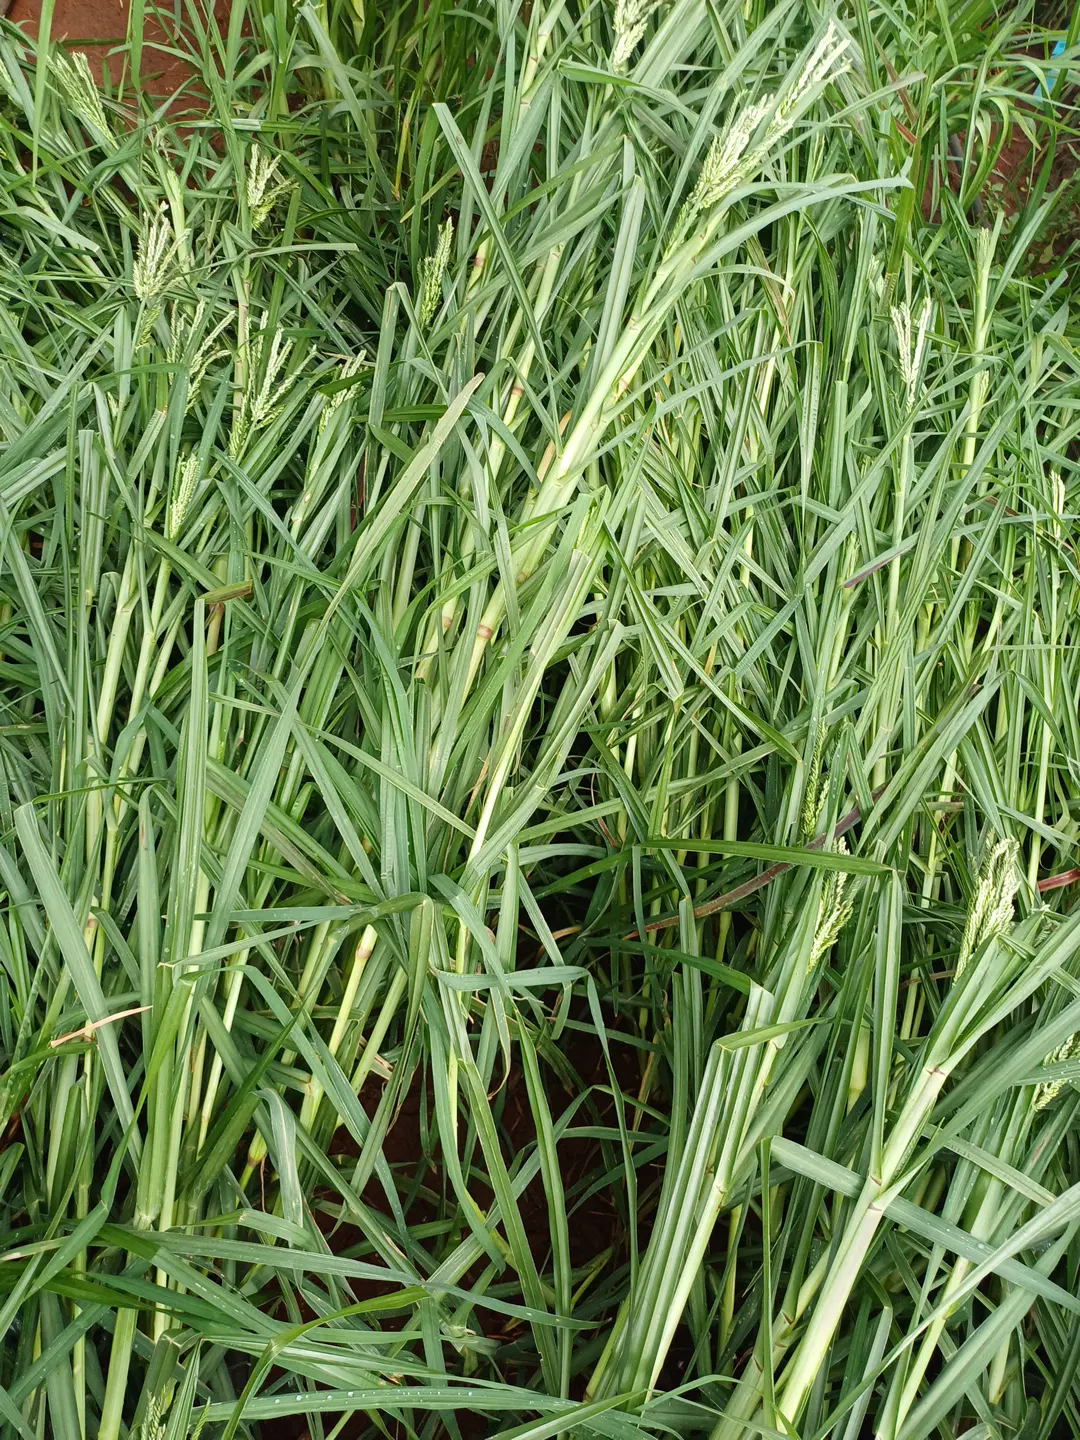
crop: finger millet
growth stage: heading tuber
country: Kenya
